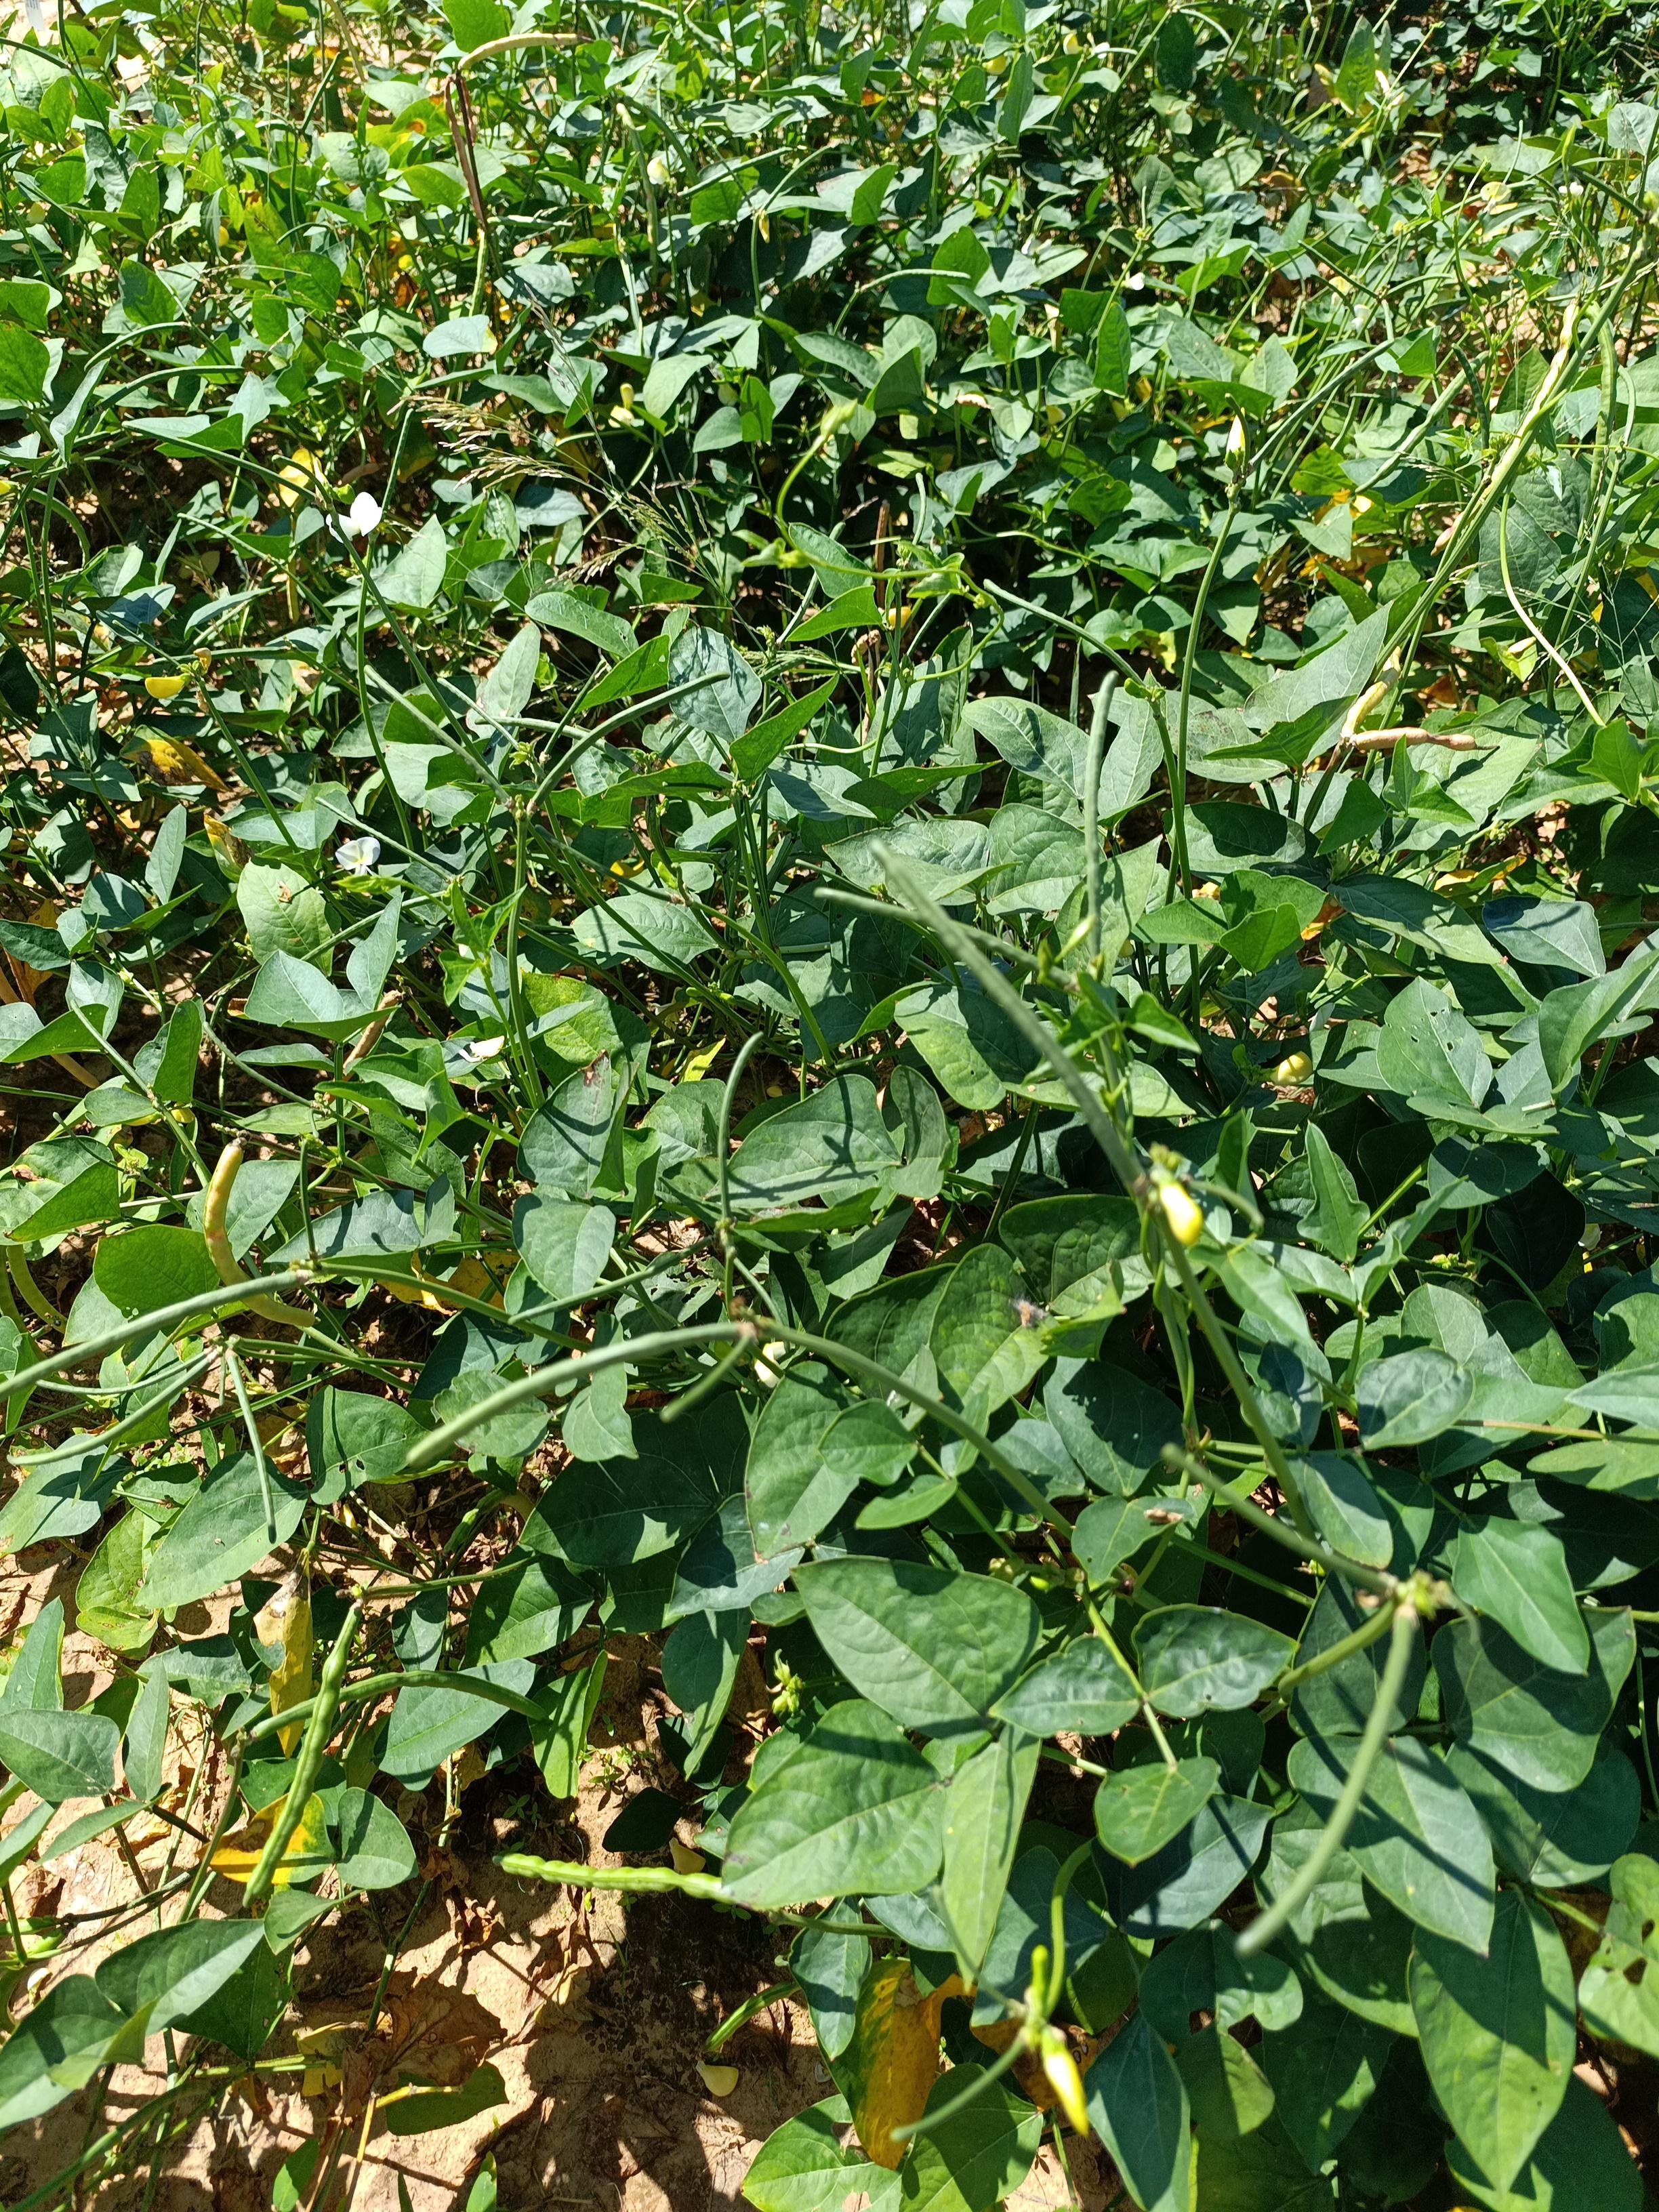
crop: cowpea
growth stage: maturity
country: Nigeria
